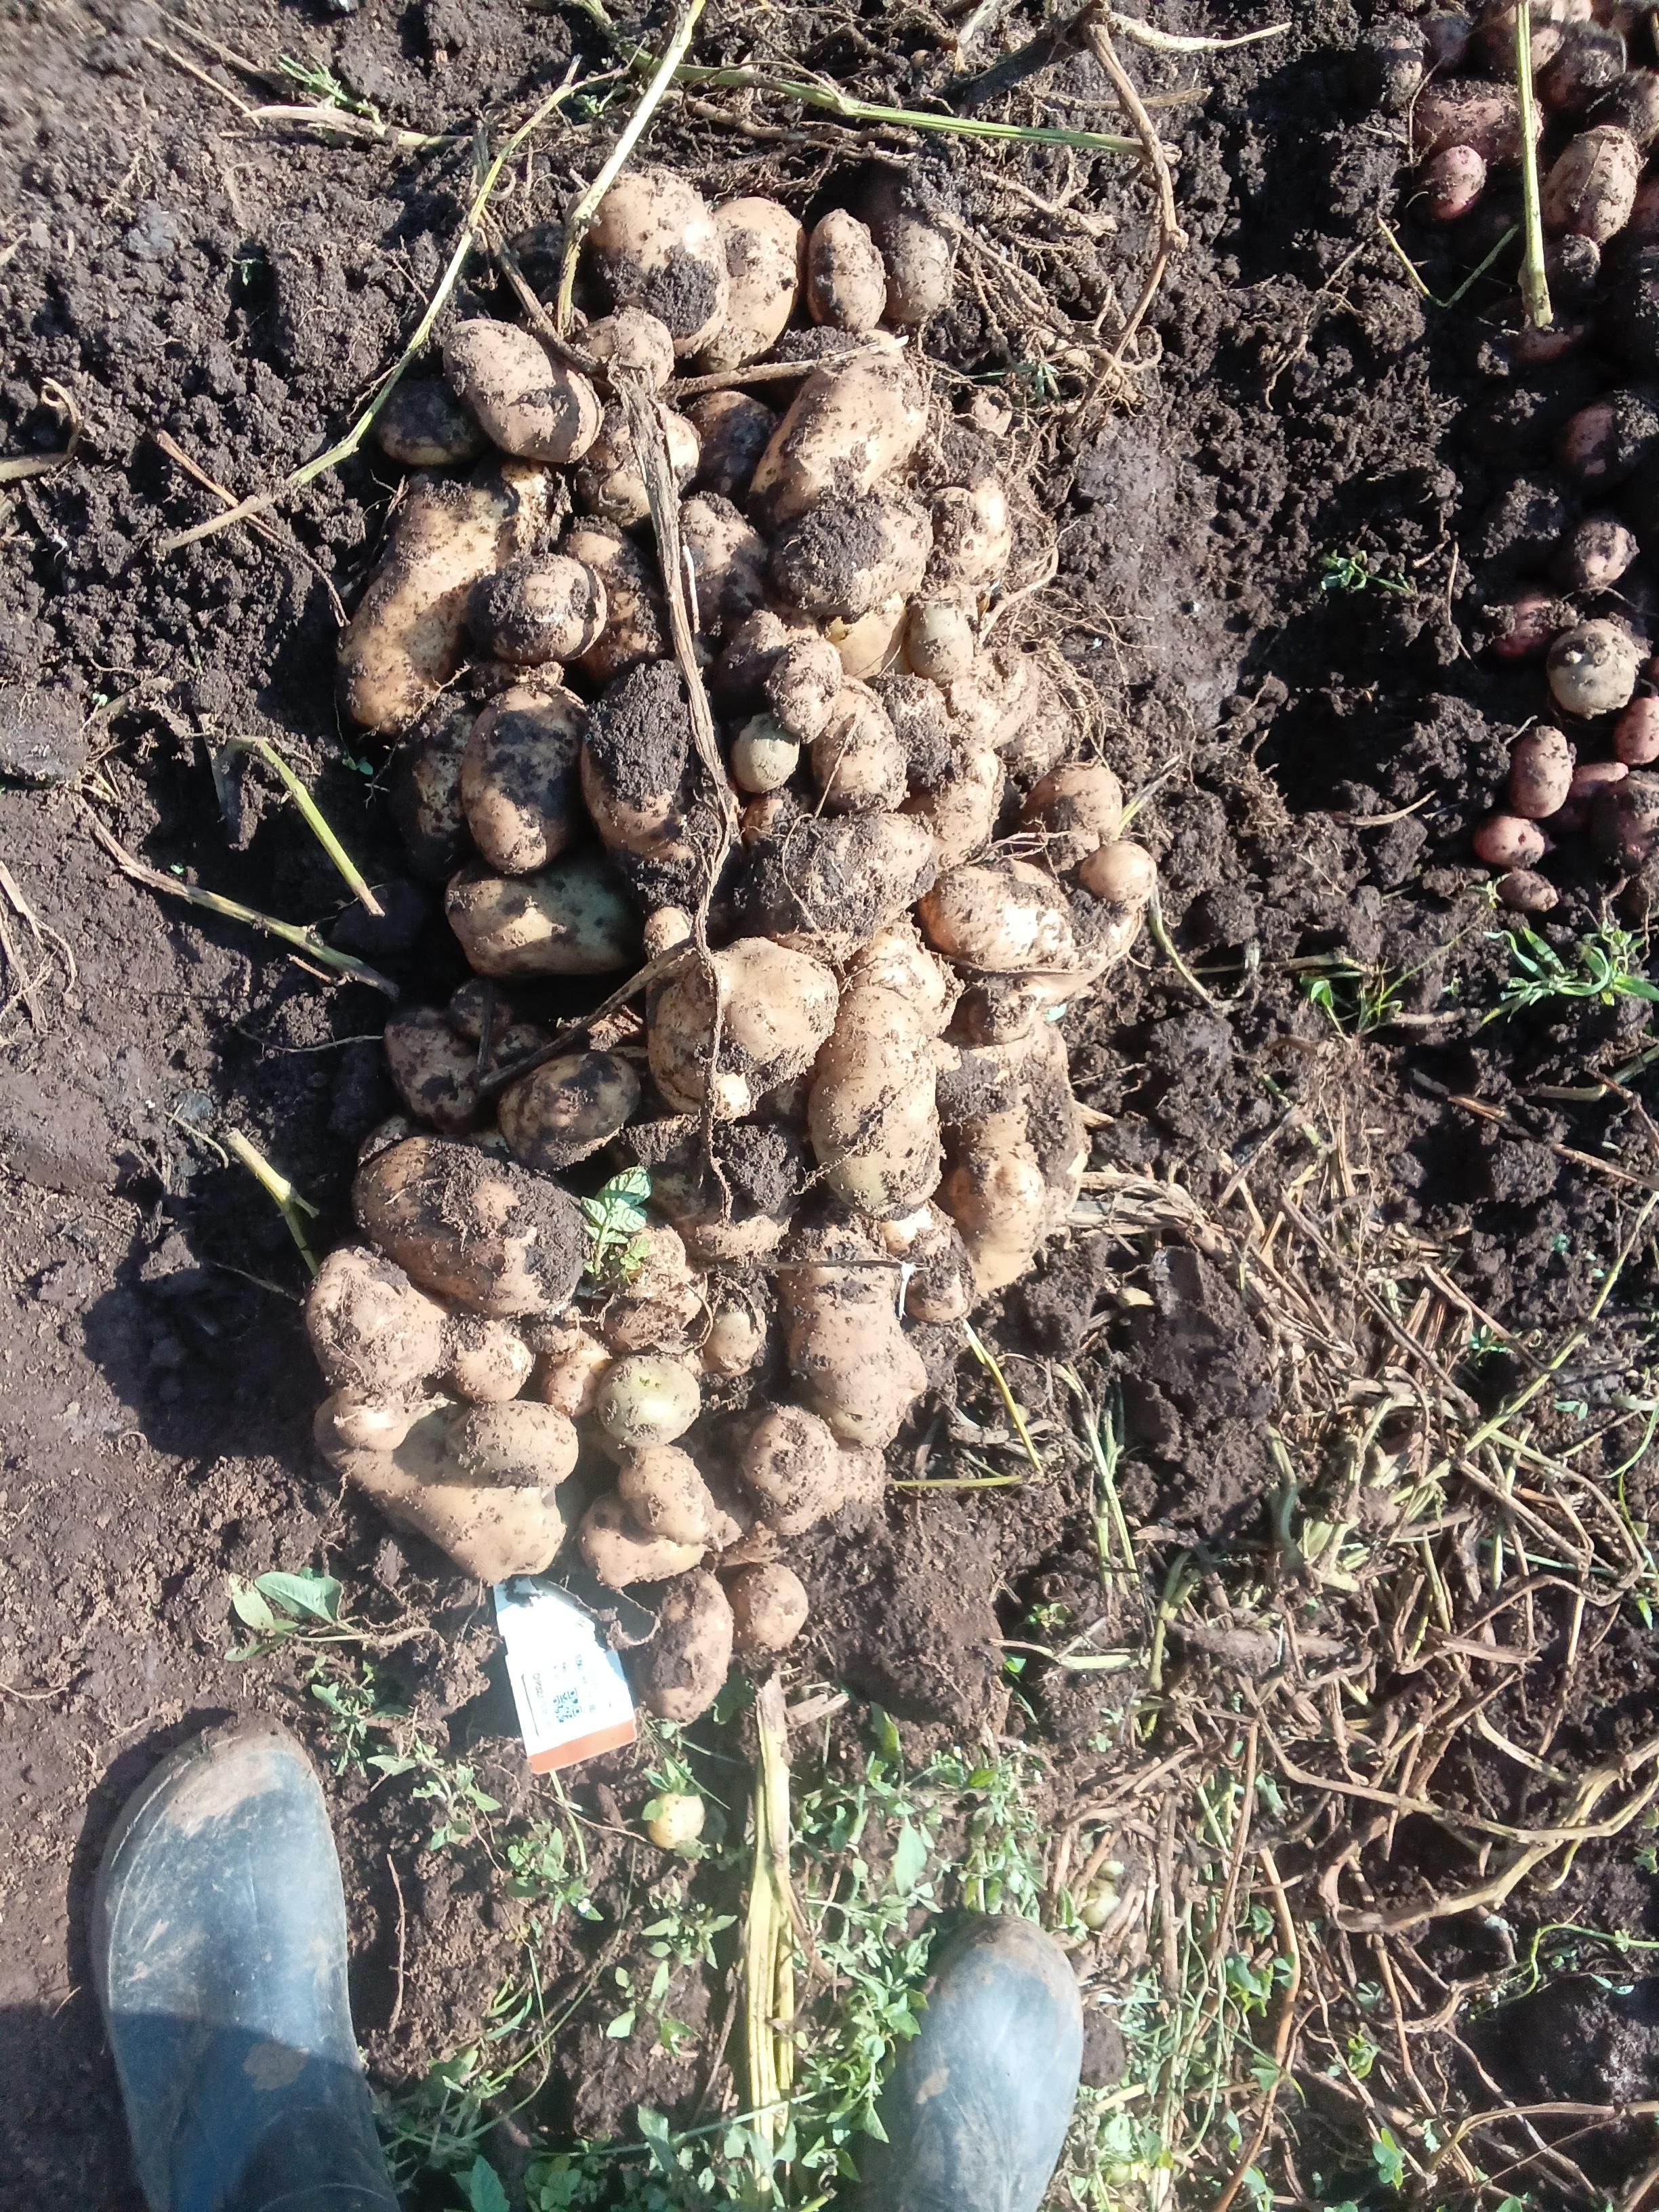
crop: potato
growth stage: harvest
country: Kenya
